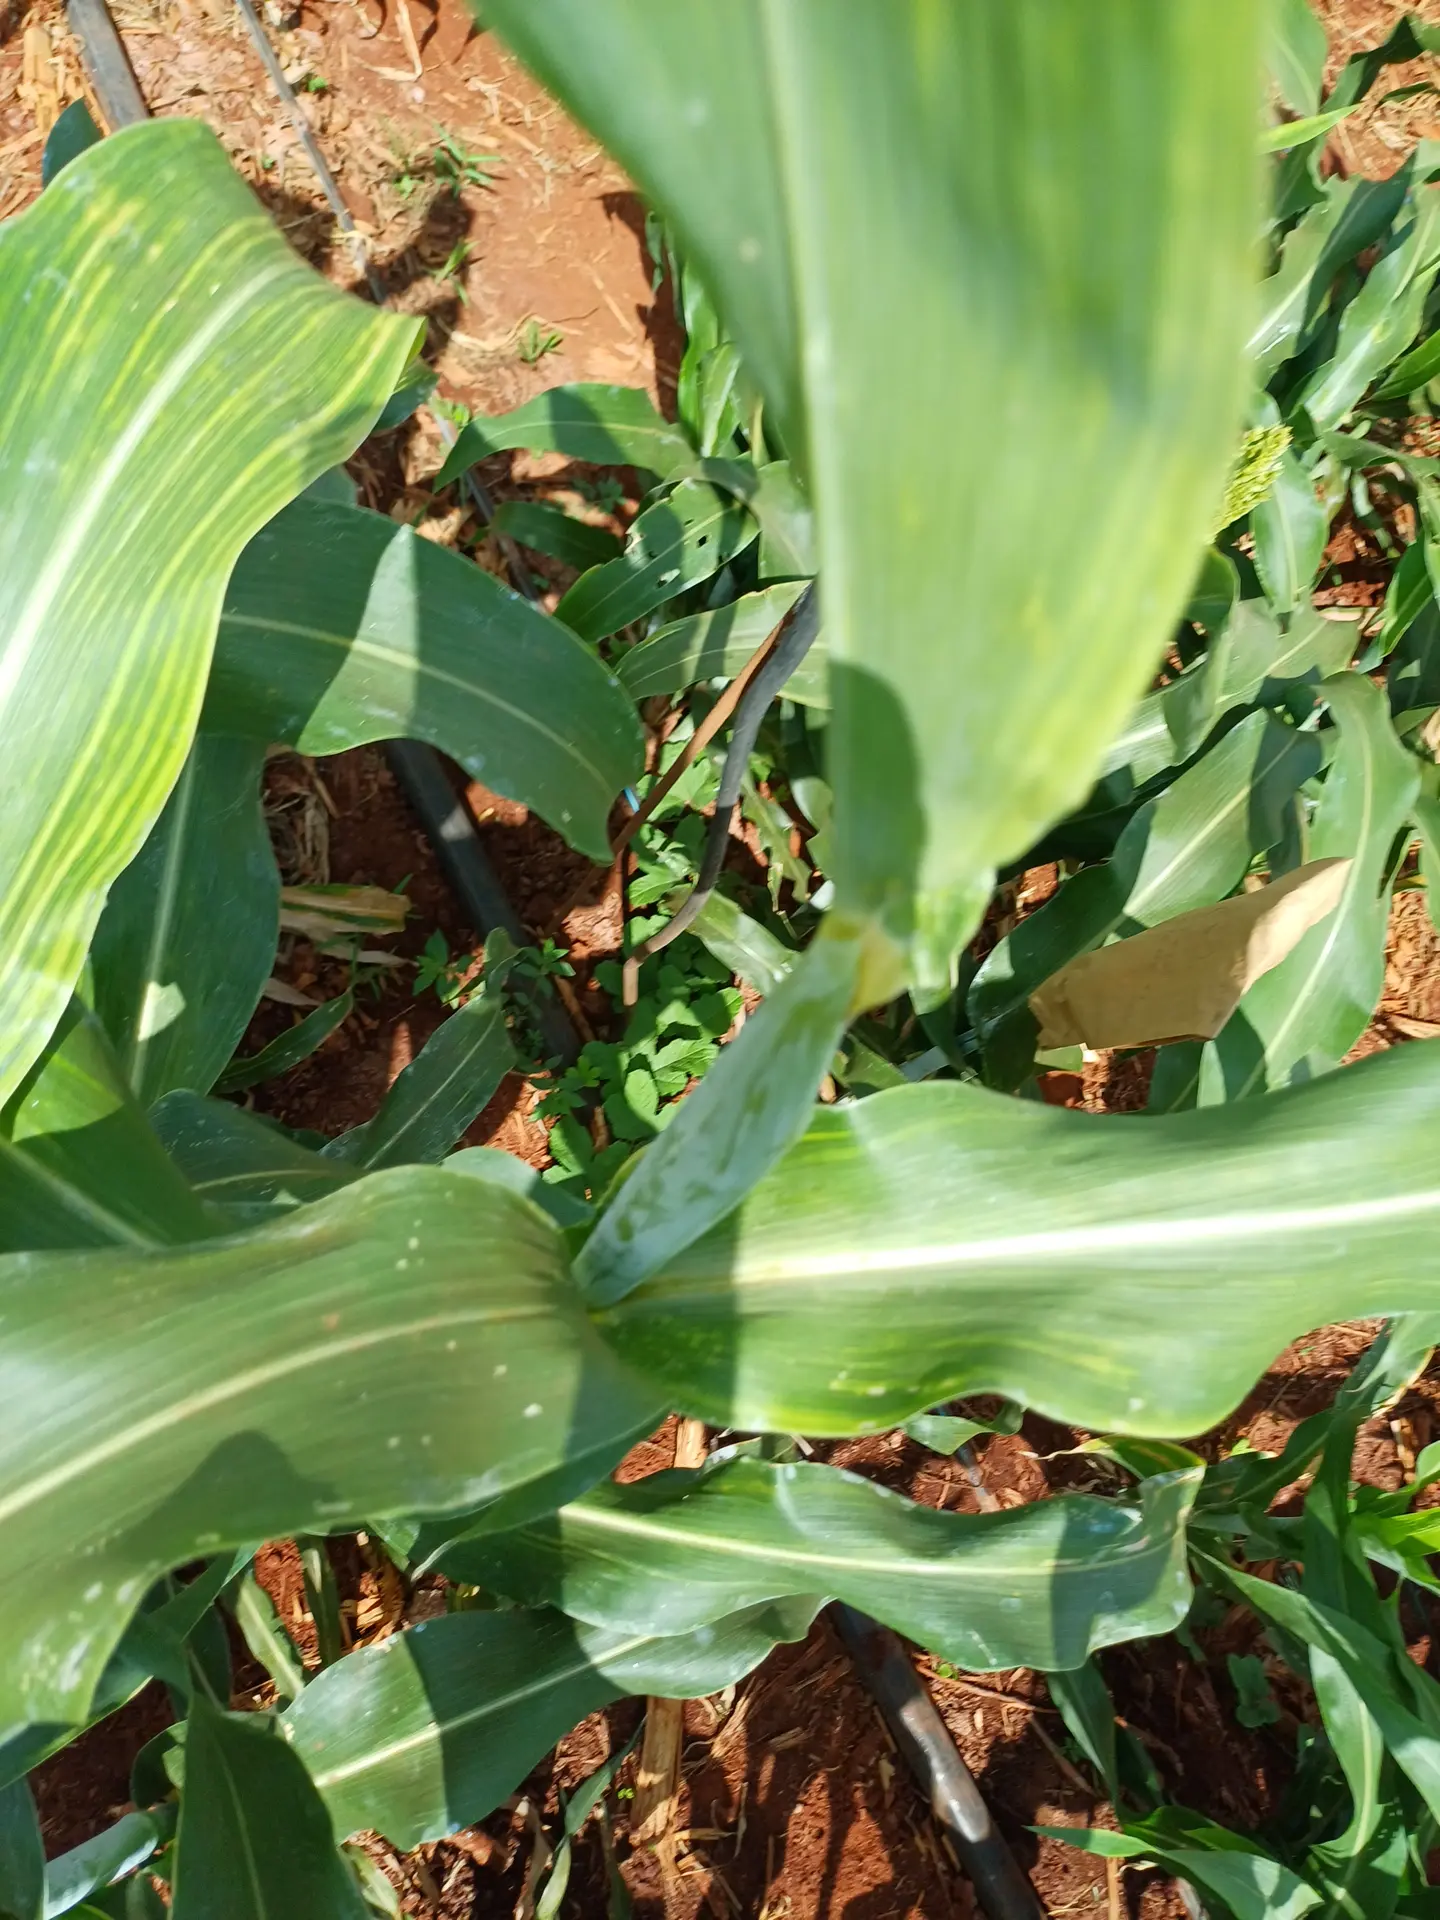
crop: sorghum
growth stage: heading tuber
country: Kenya
